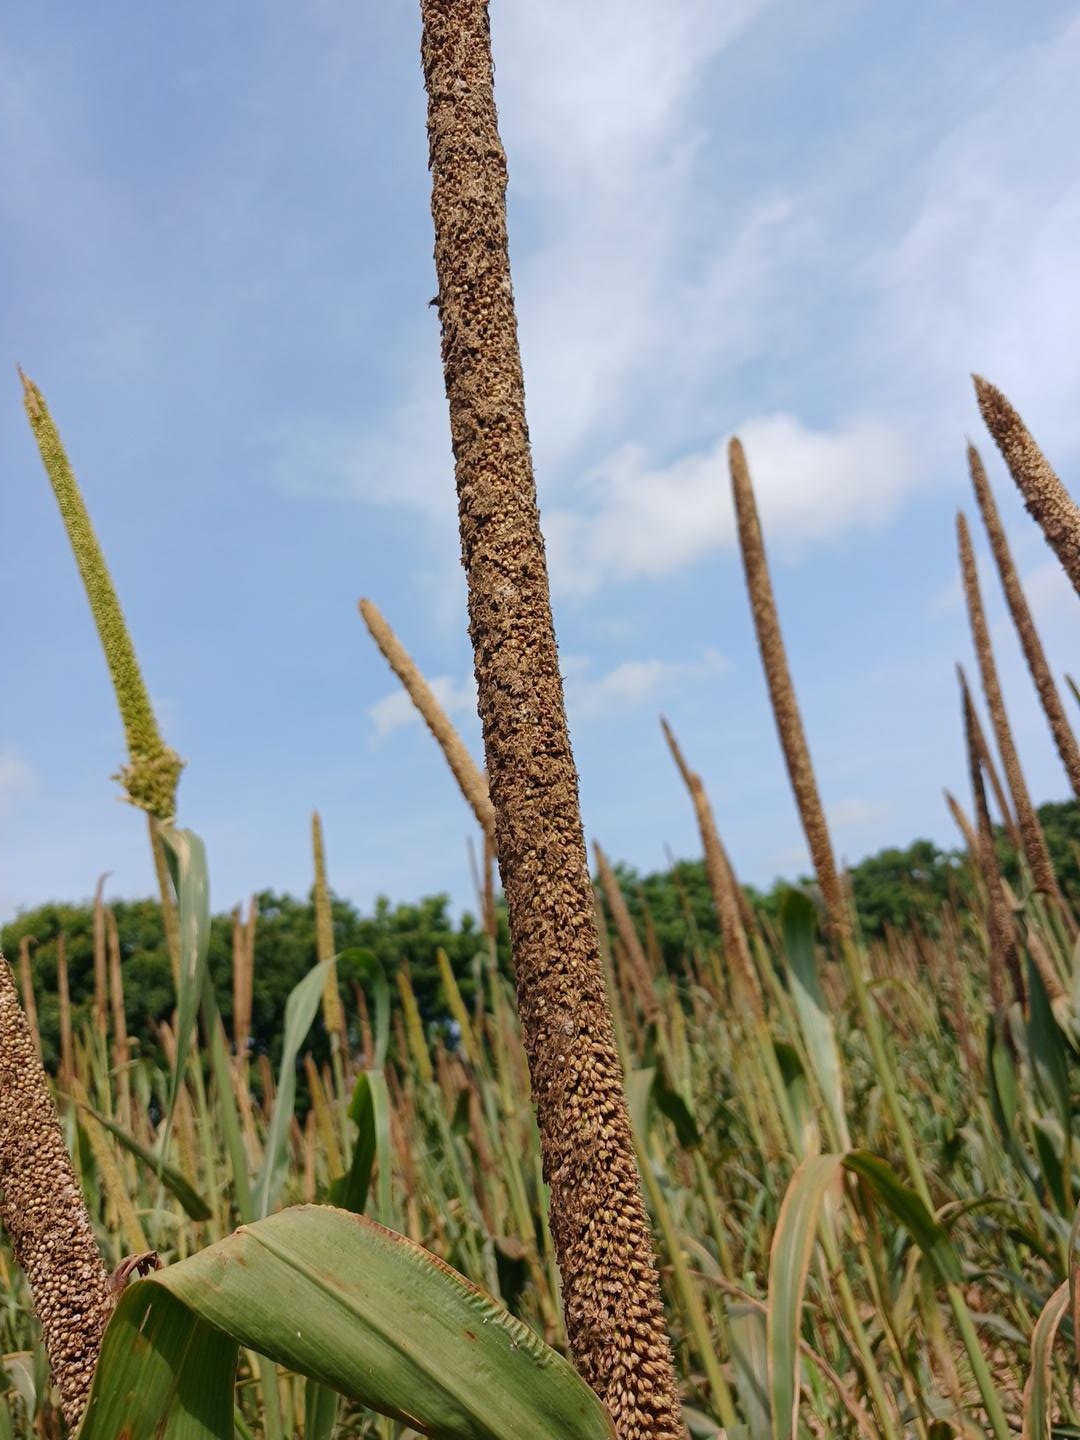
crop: pearl millet
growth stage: maturity
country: Senegal
